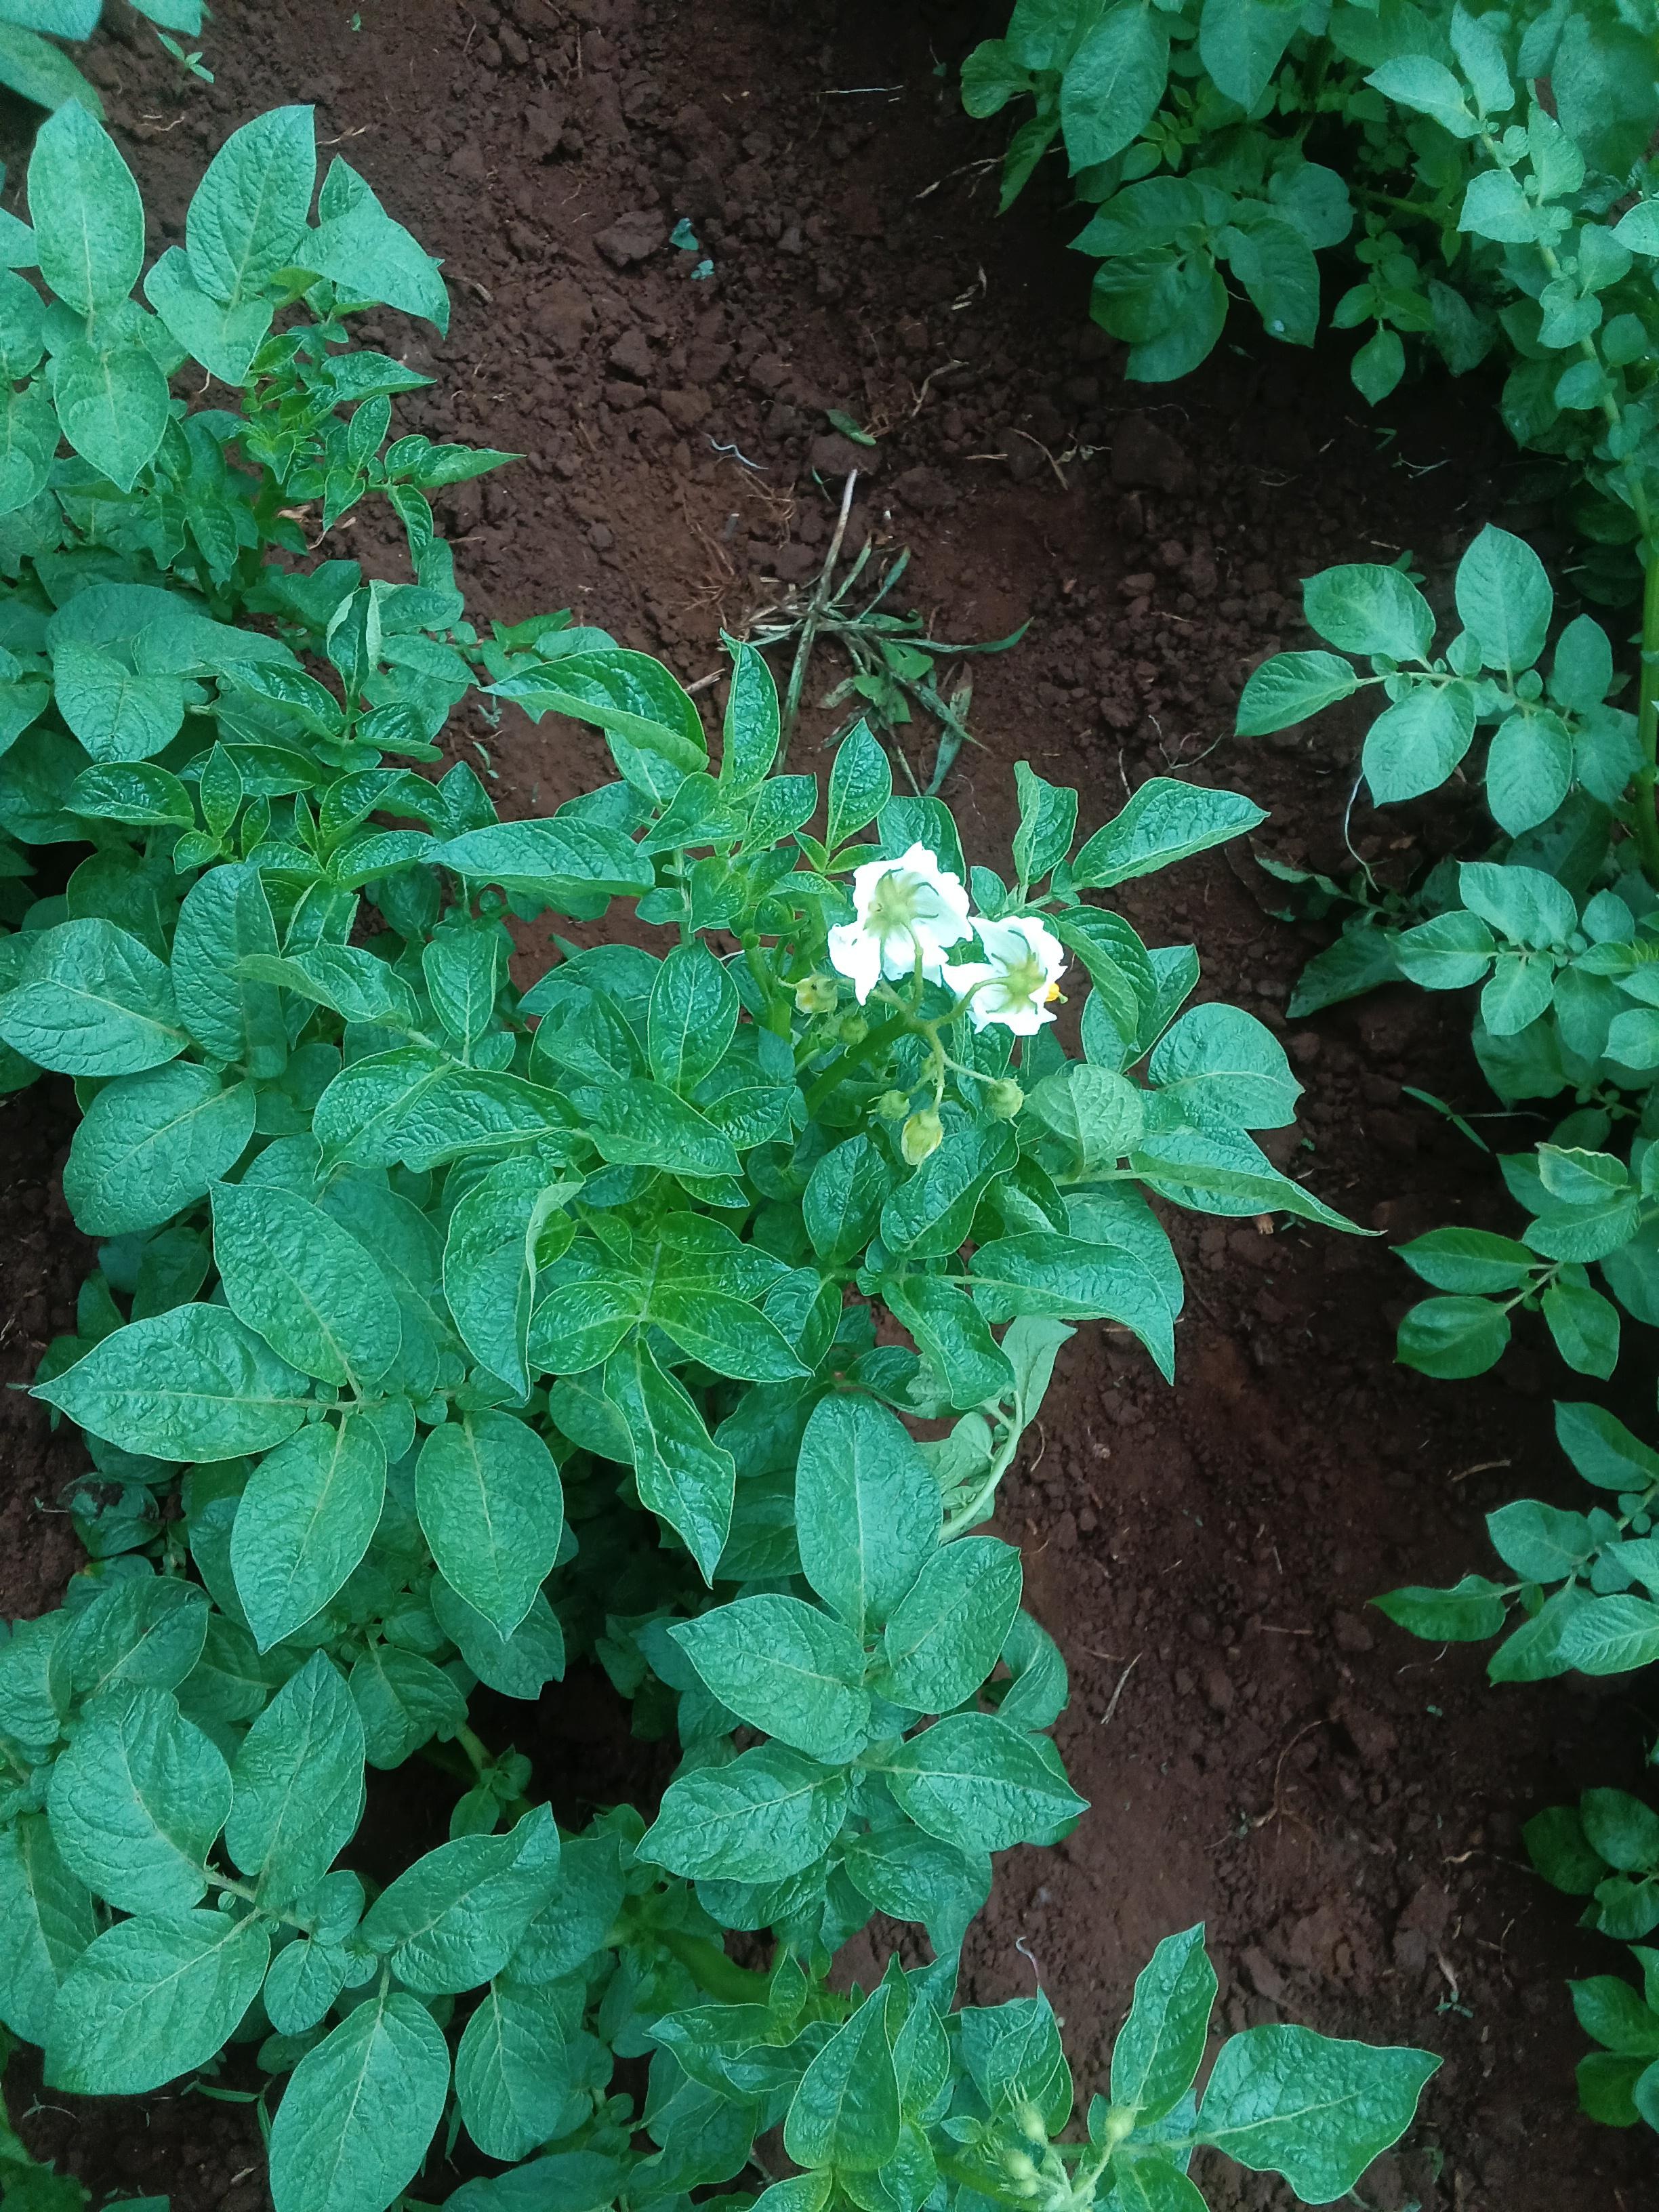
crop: potato
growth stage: flowering
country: Kenya
